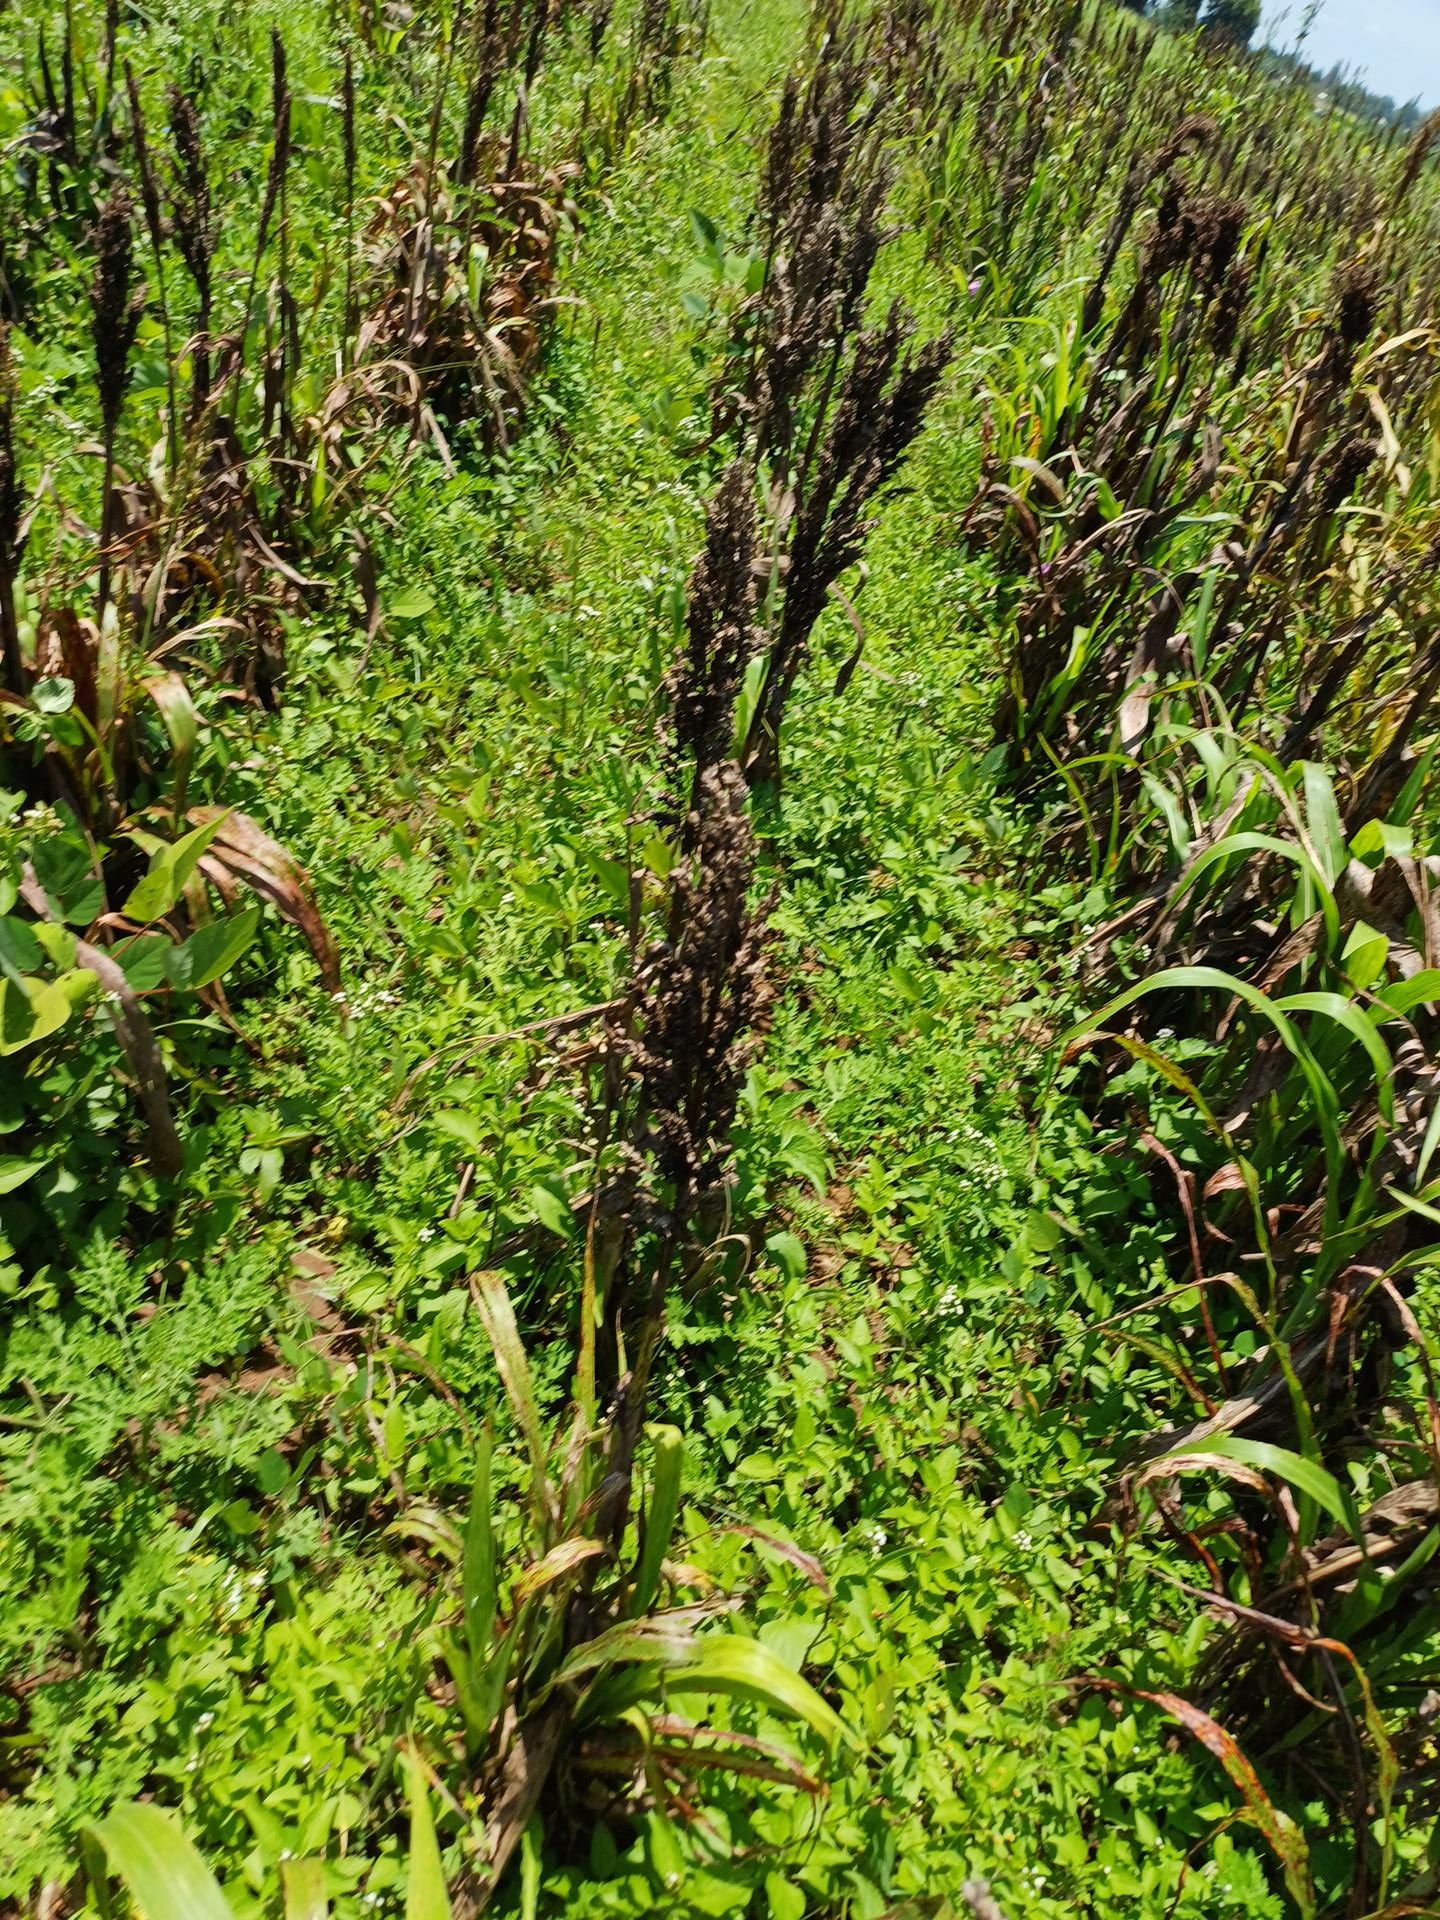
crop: sorghum
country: Kenya
